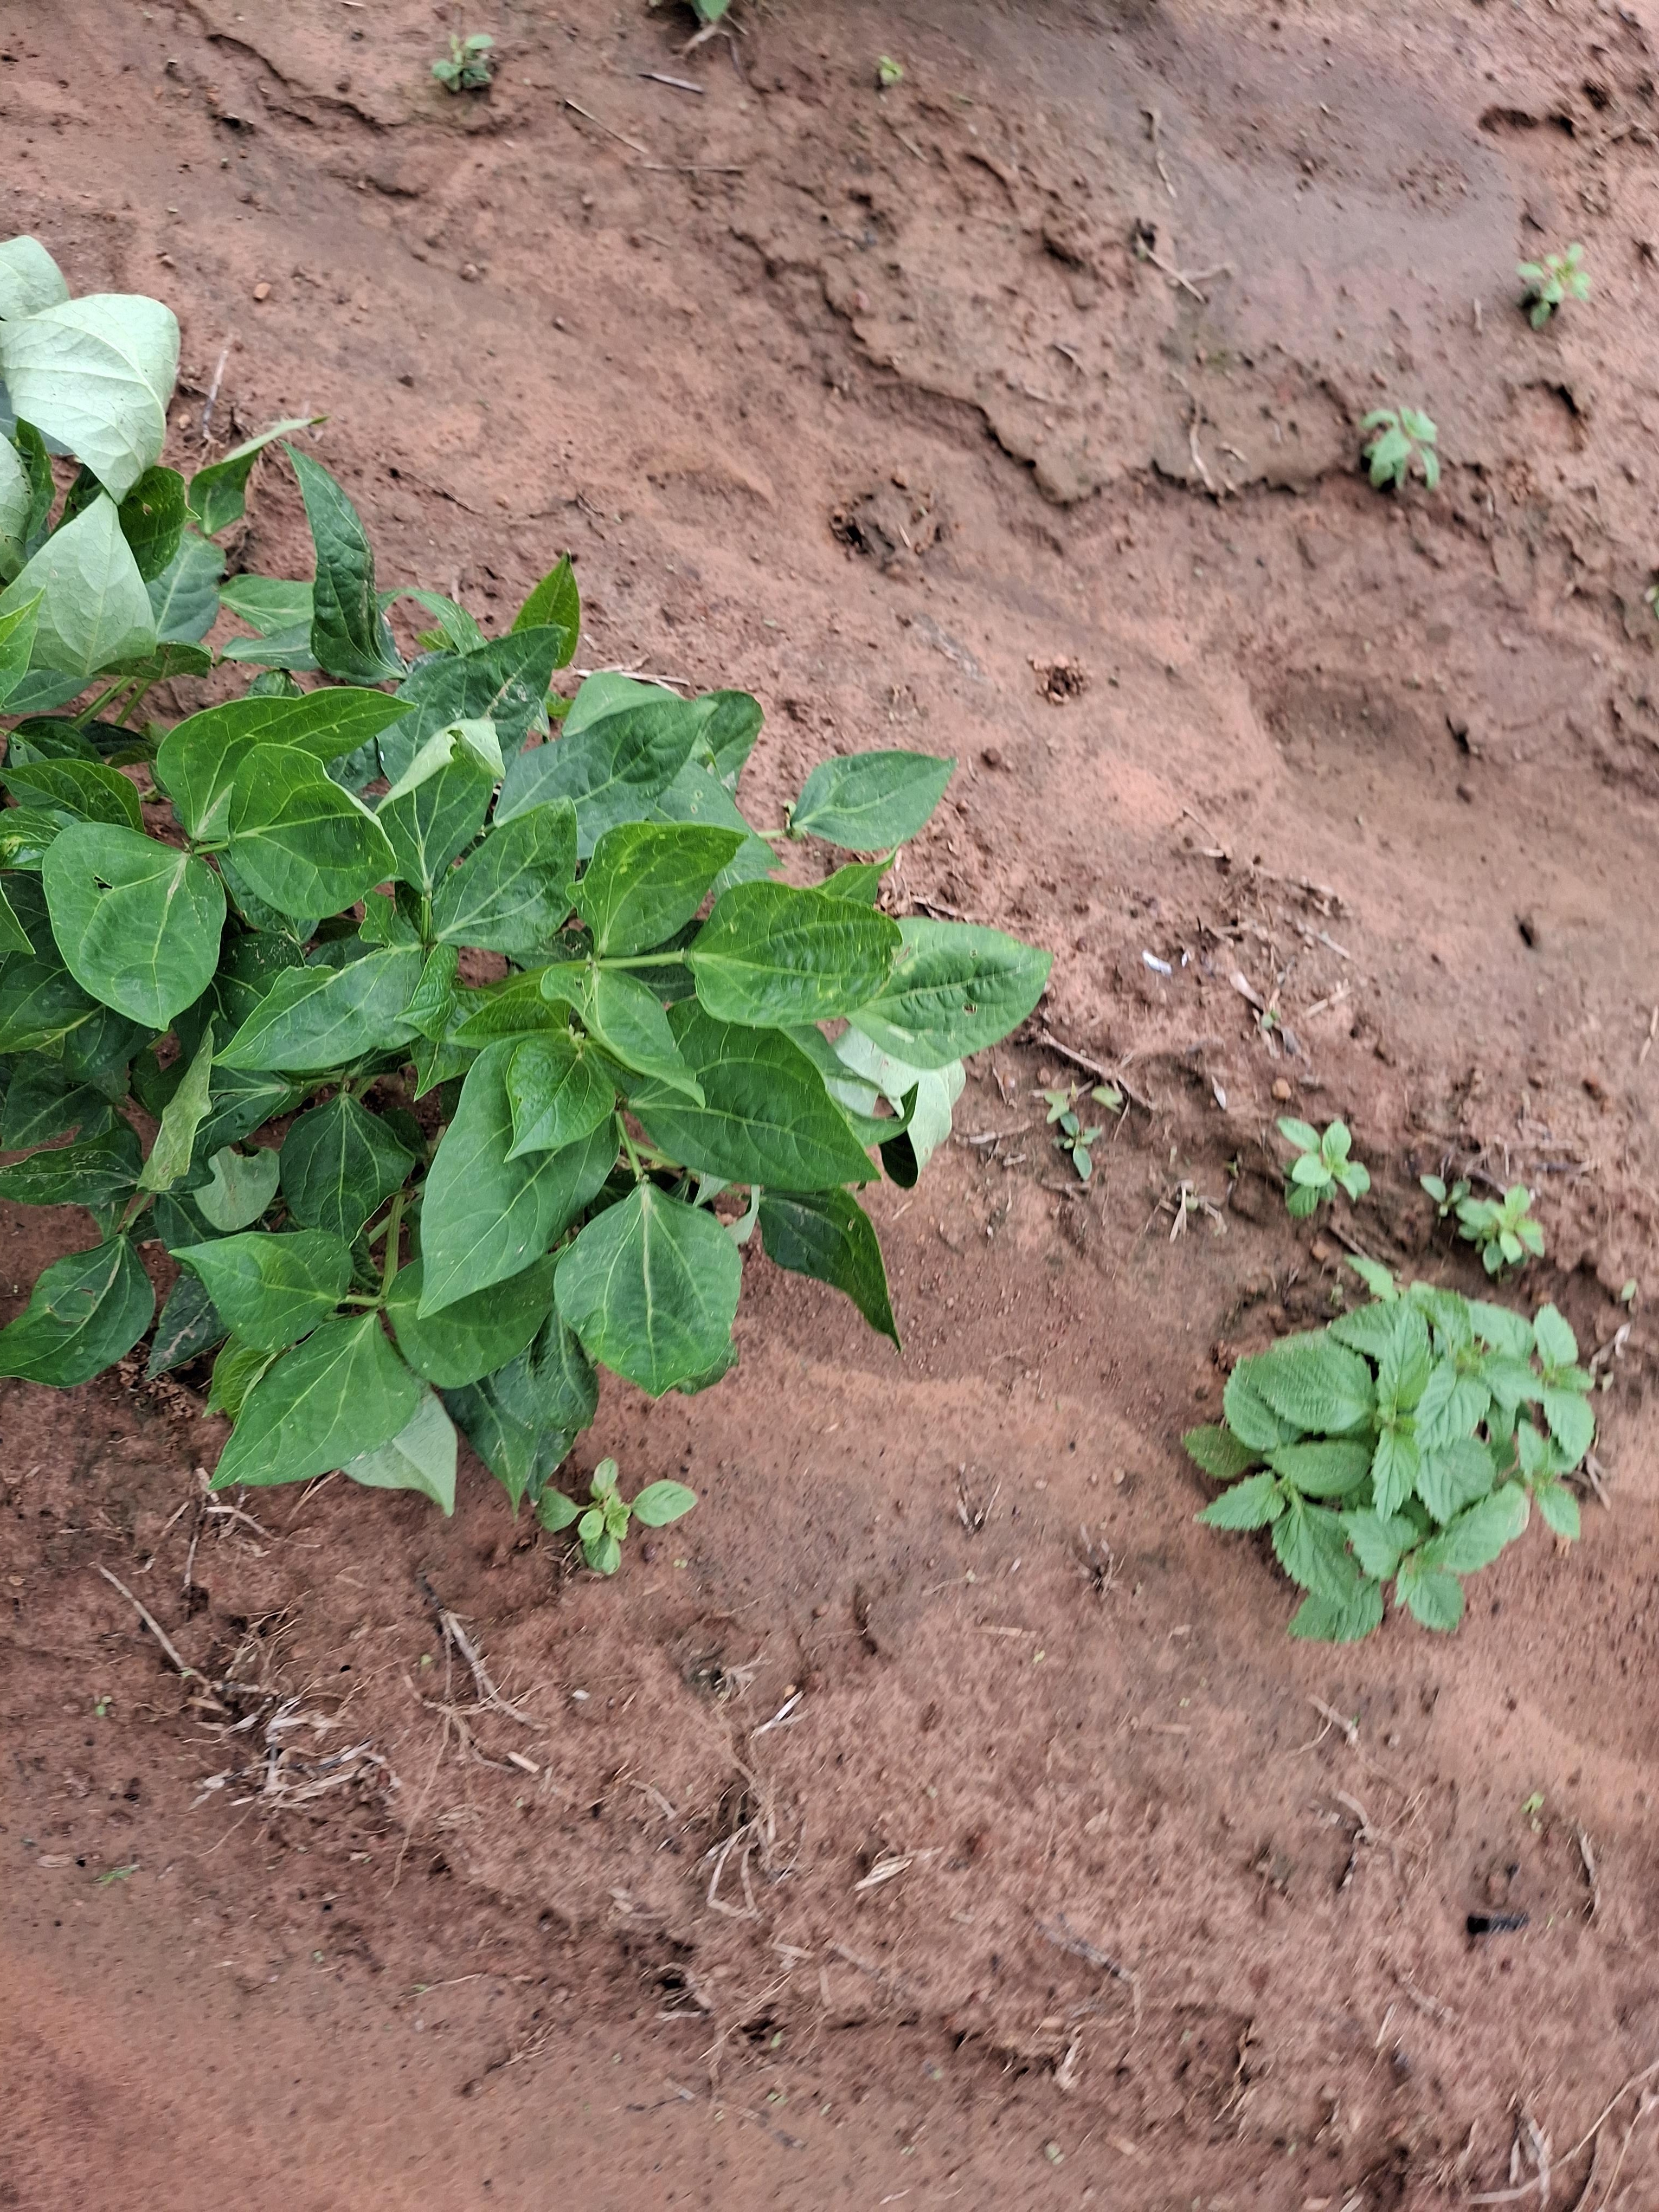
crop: cowpea
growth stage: vegetative
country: Nigeria
